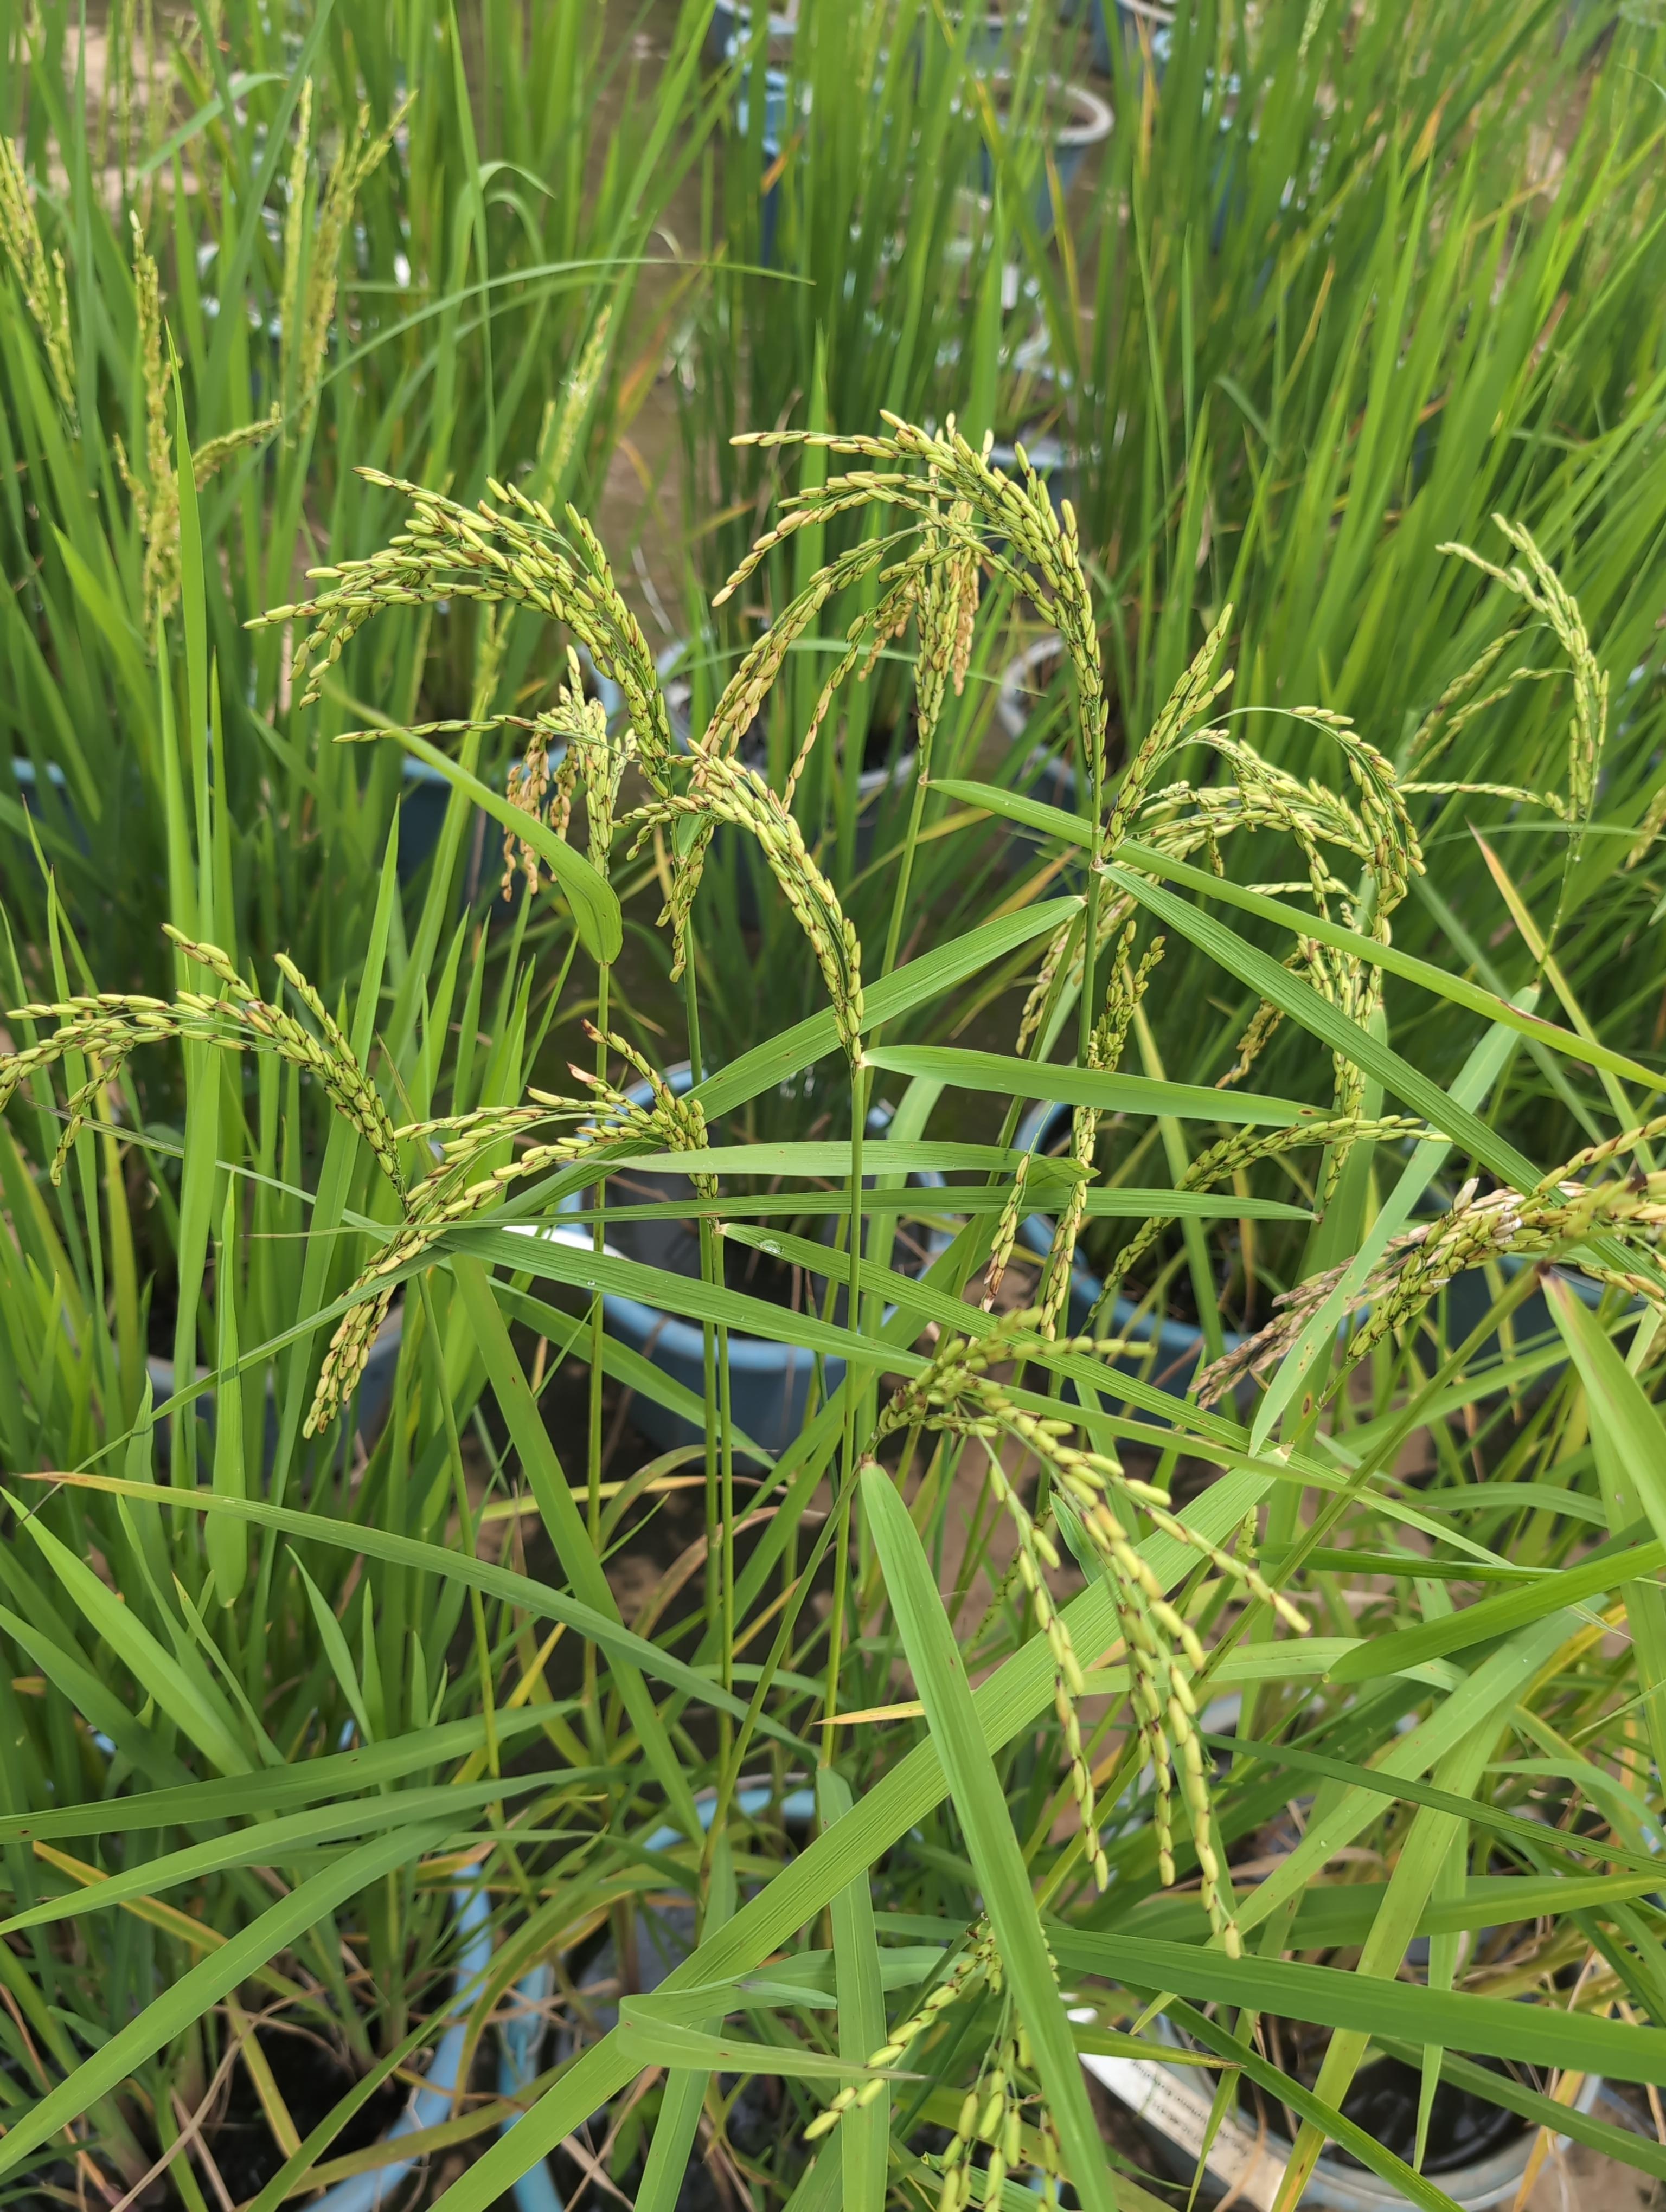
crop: rice
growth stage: stage dough
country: Côte d'Ivoire
